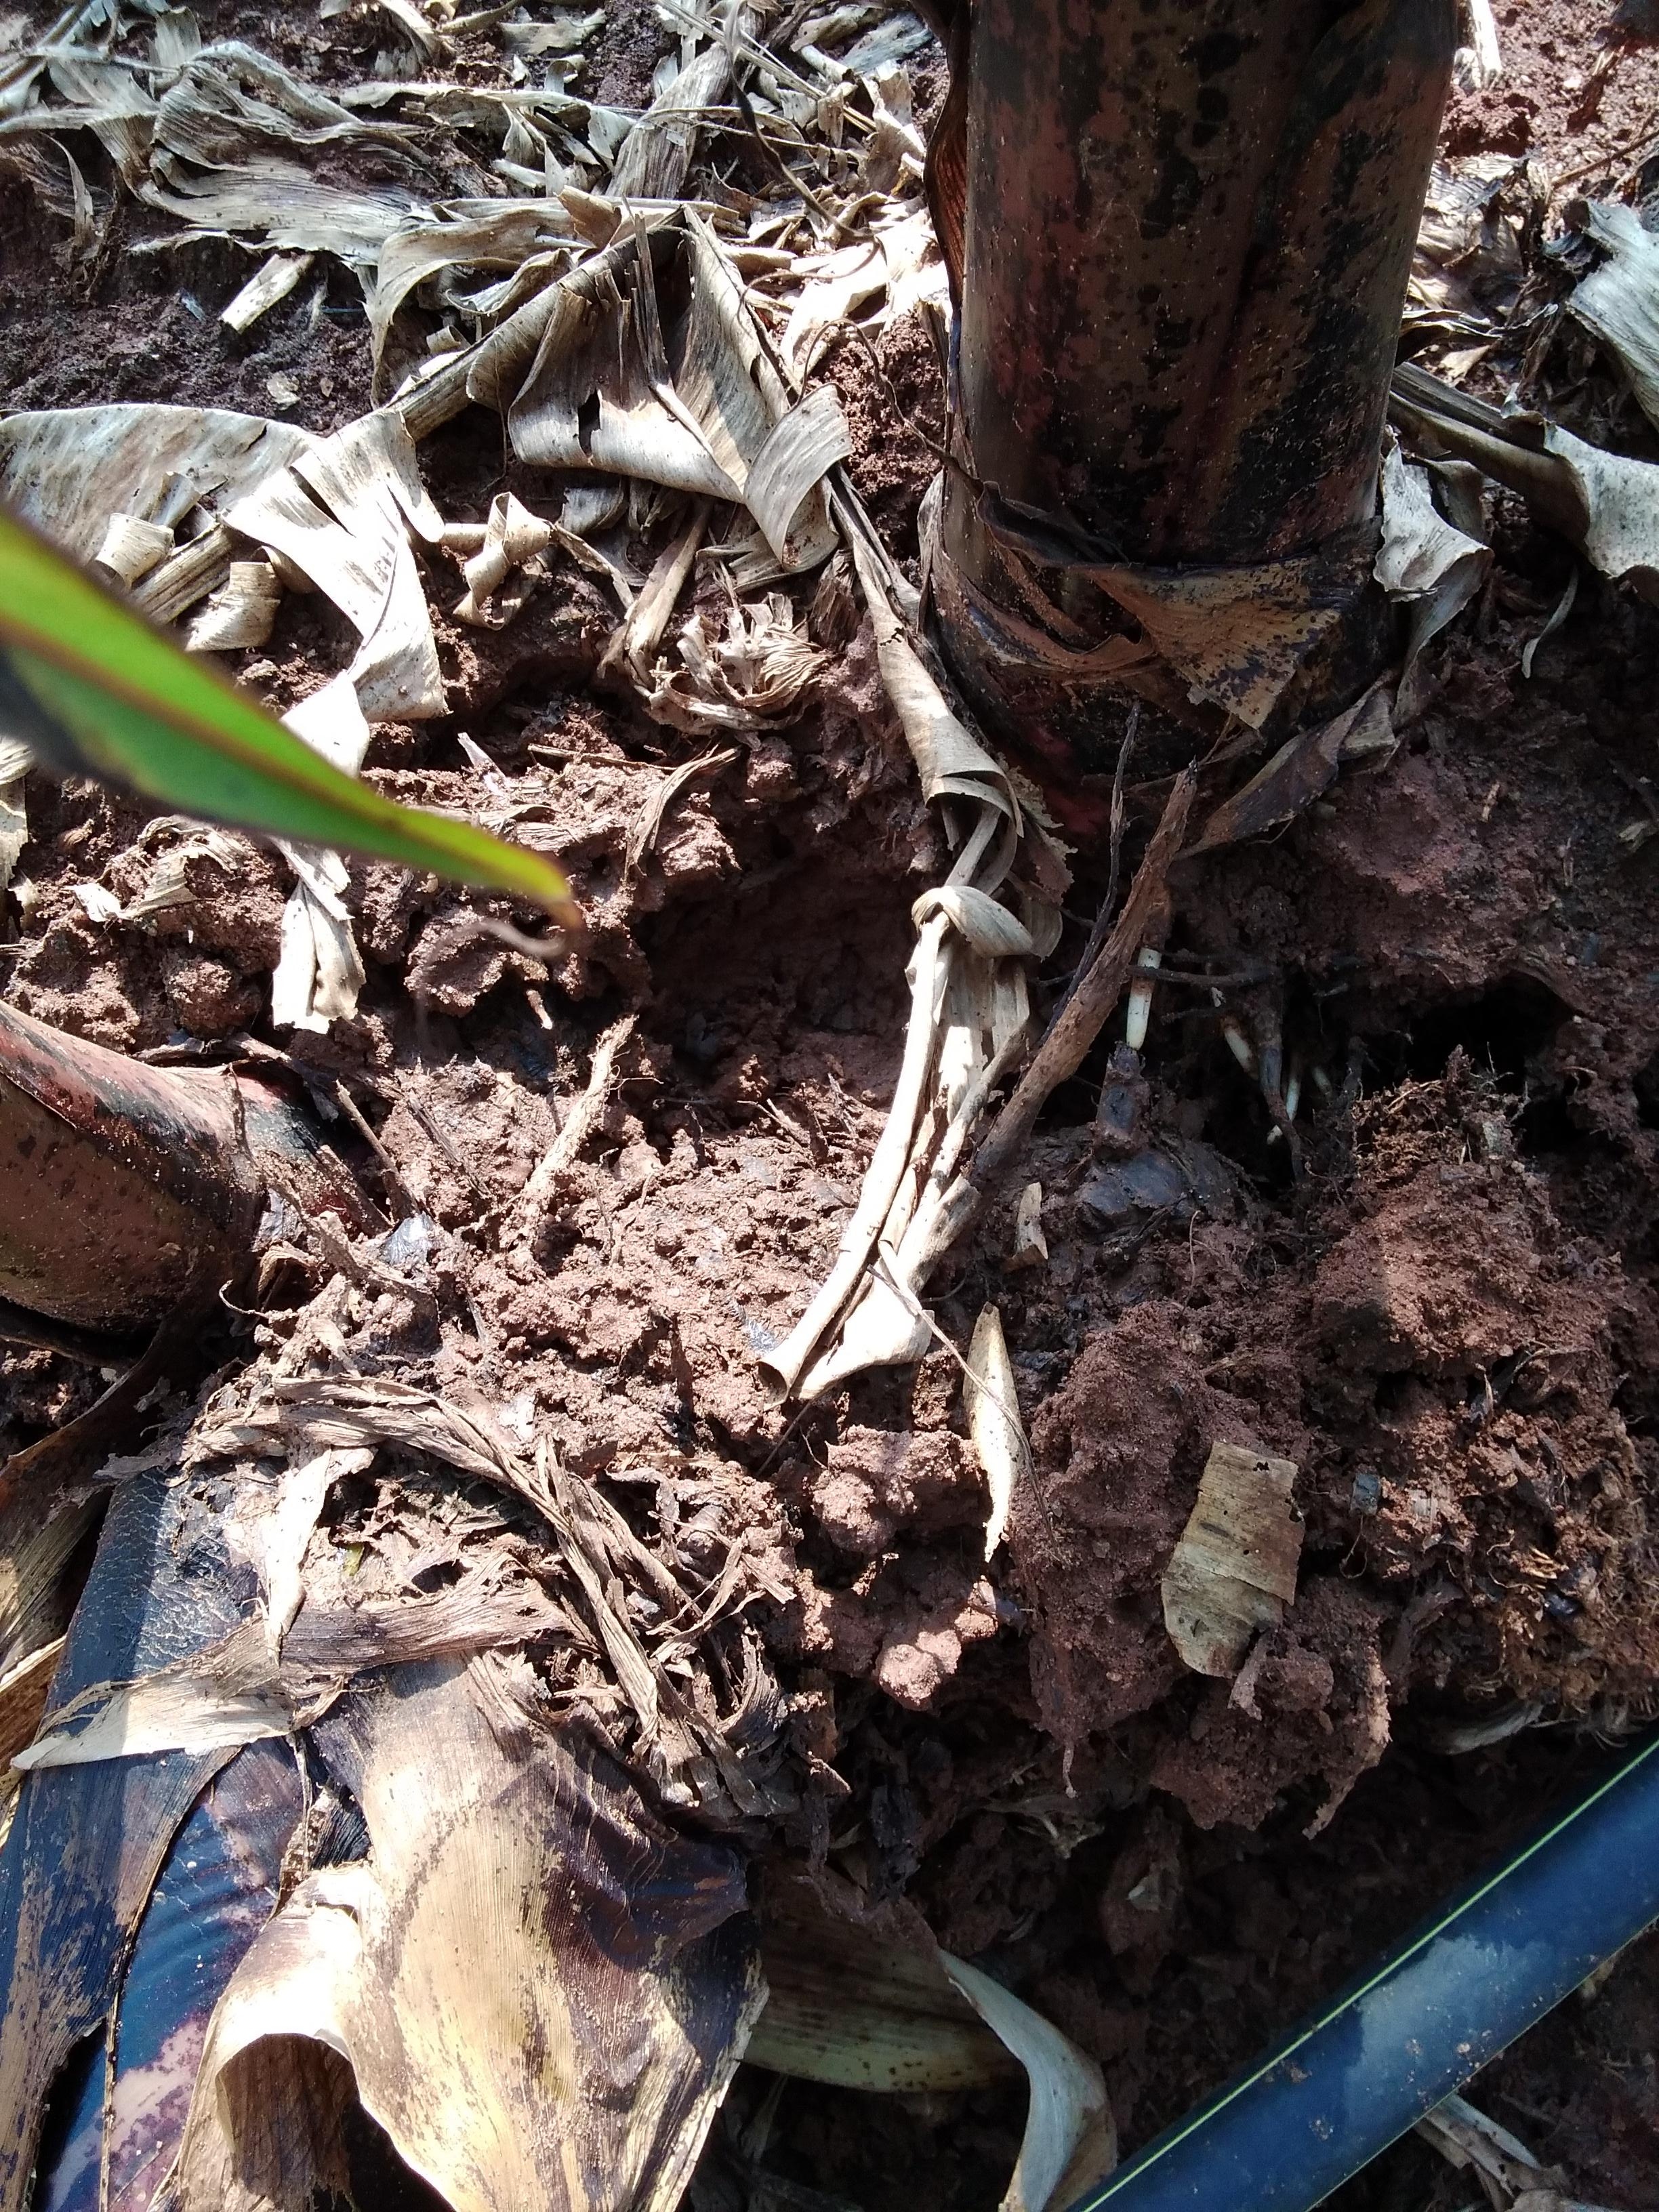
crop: banana
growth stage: vegetative
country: Tanzania
